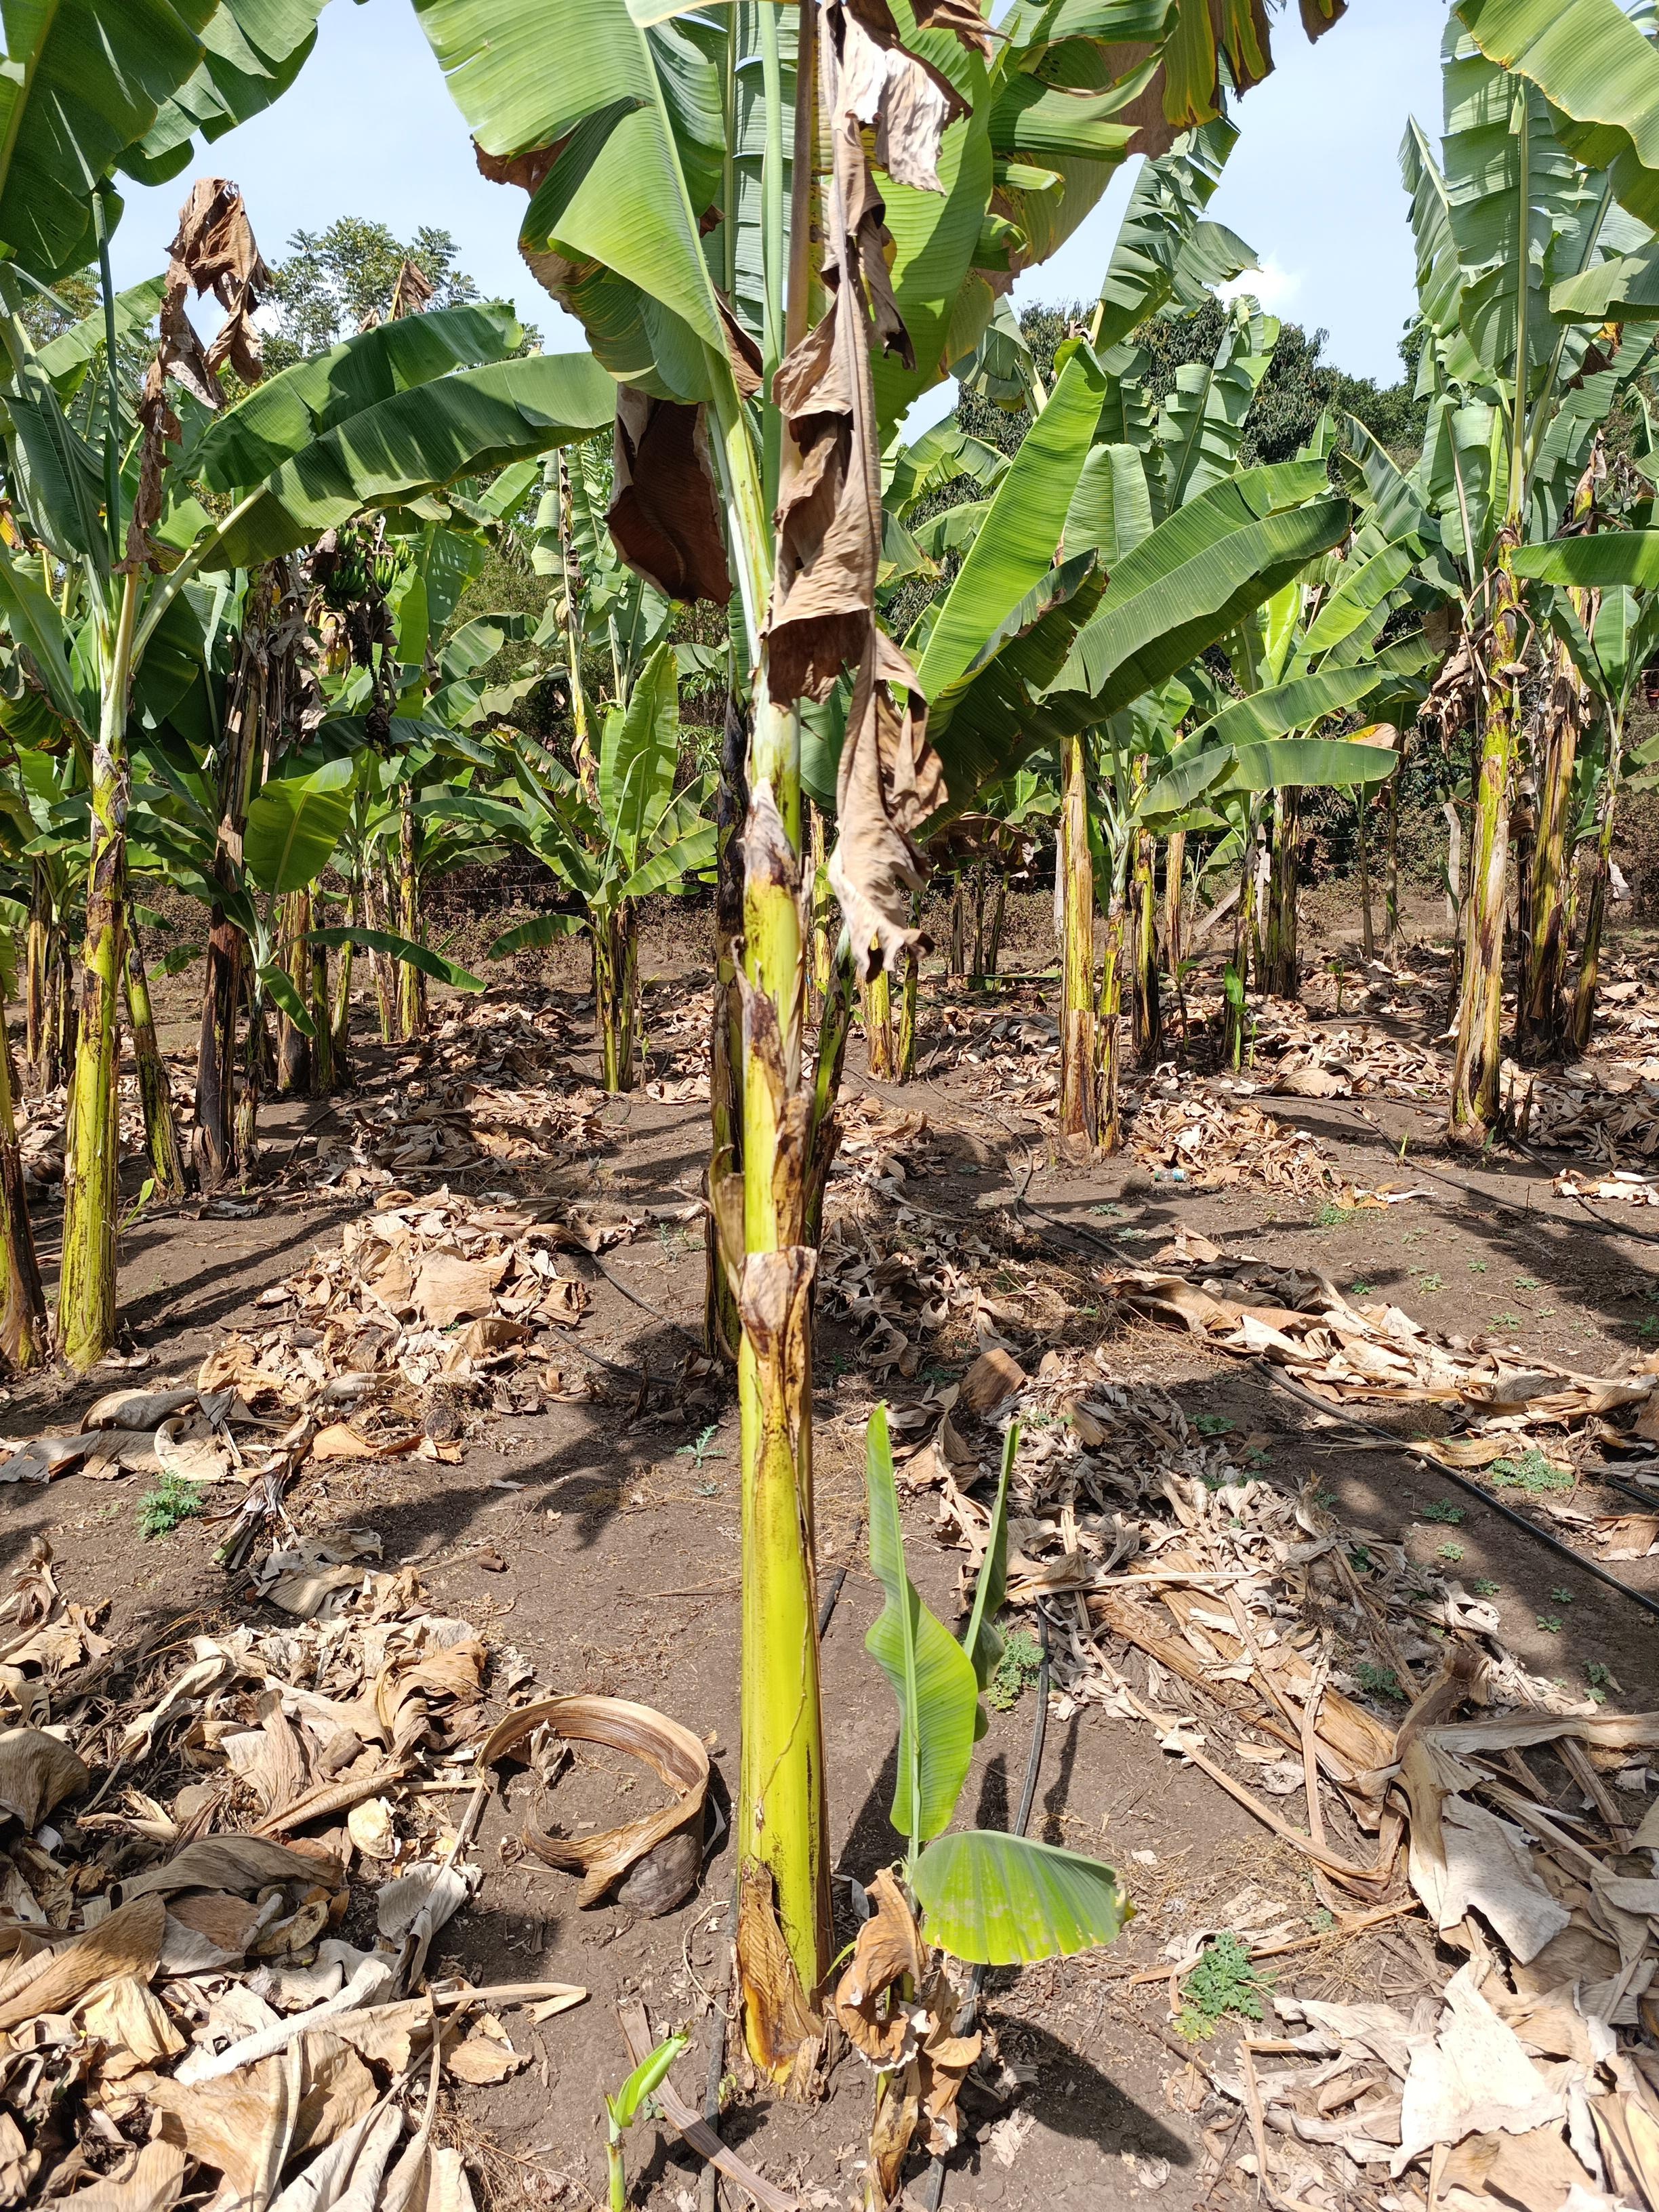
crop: banana
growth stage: vegetative
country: Tanzania
